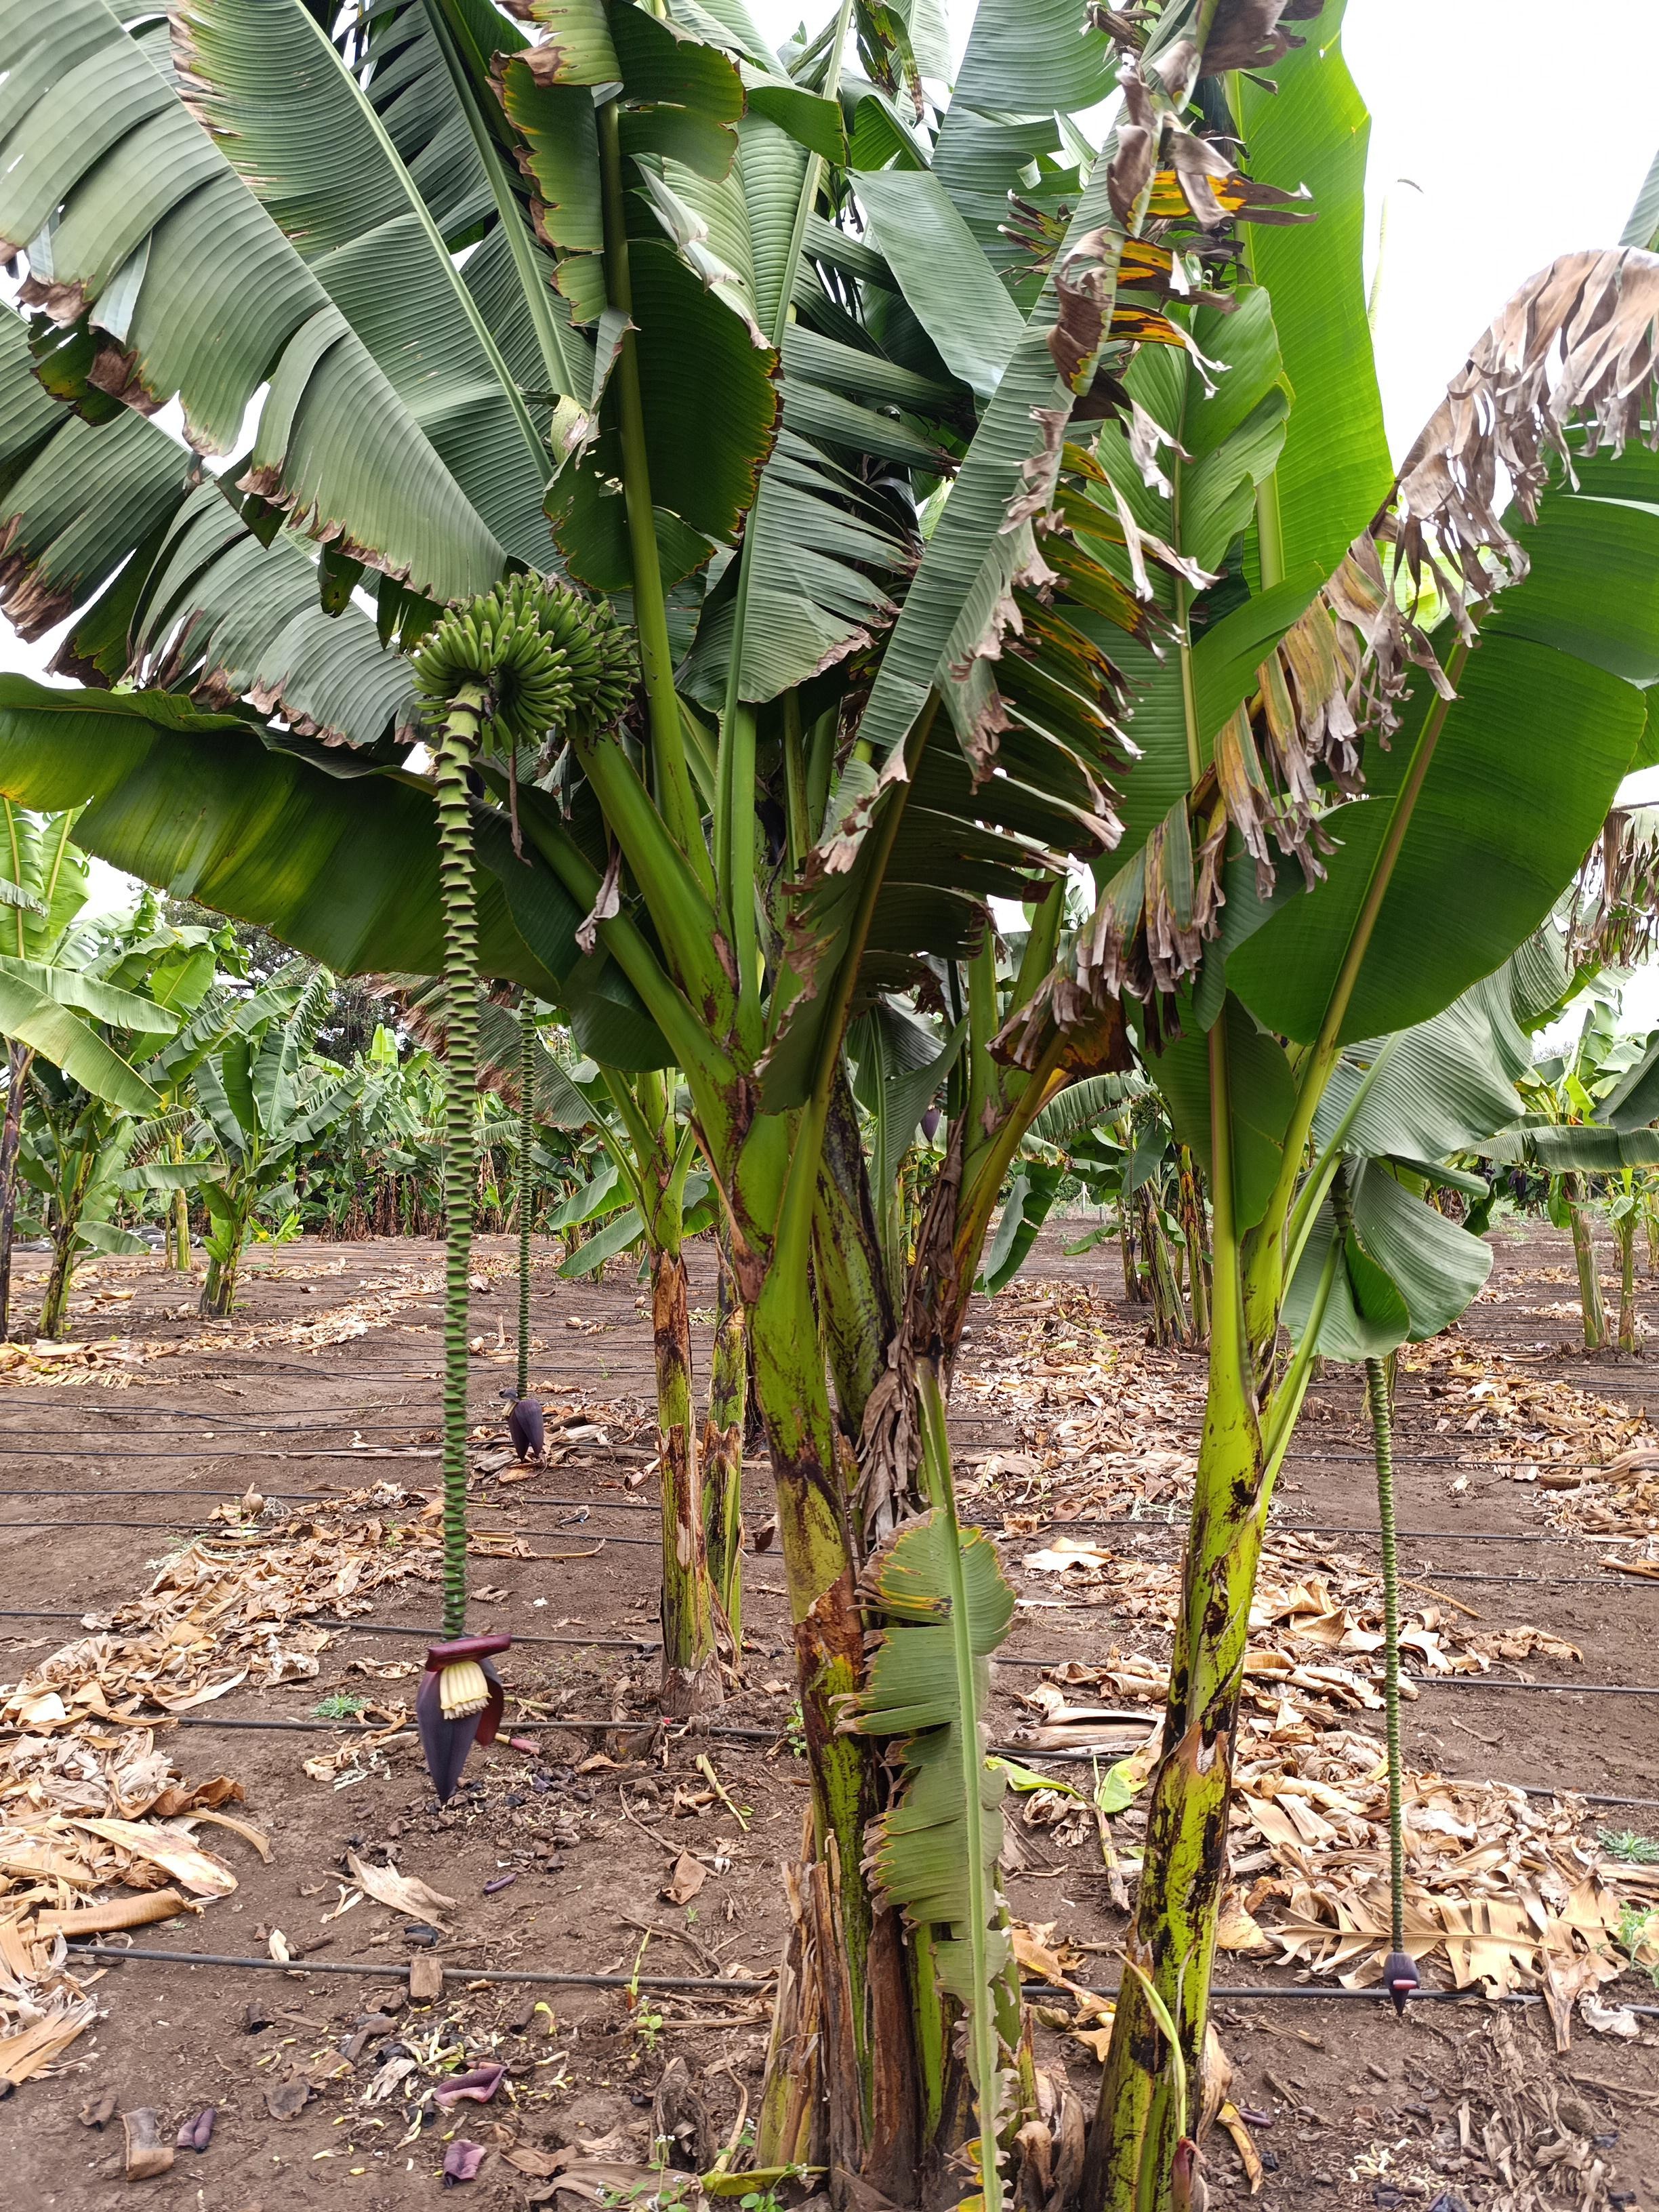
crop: banana
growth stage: development fruit
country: Tanzania
